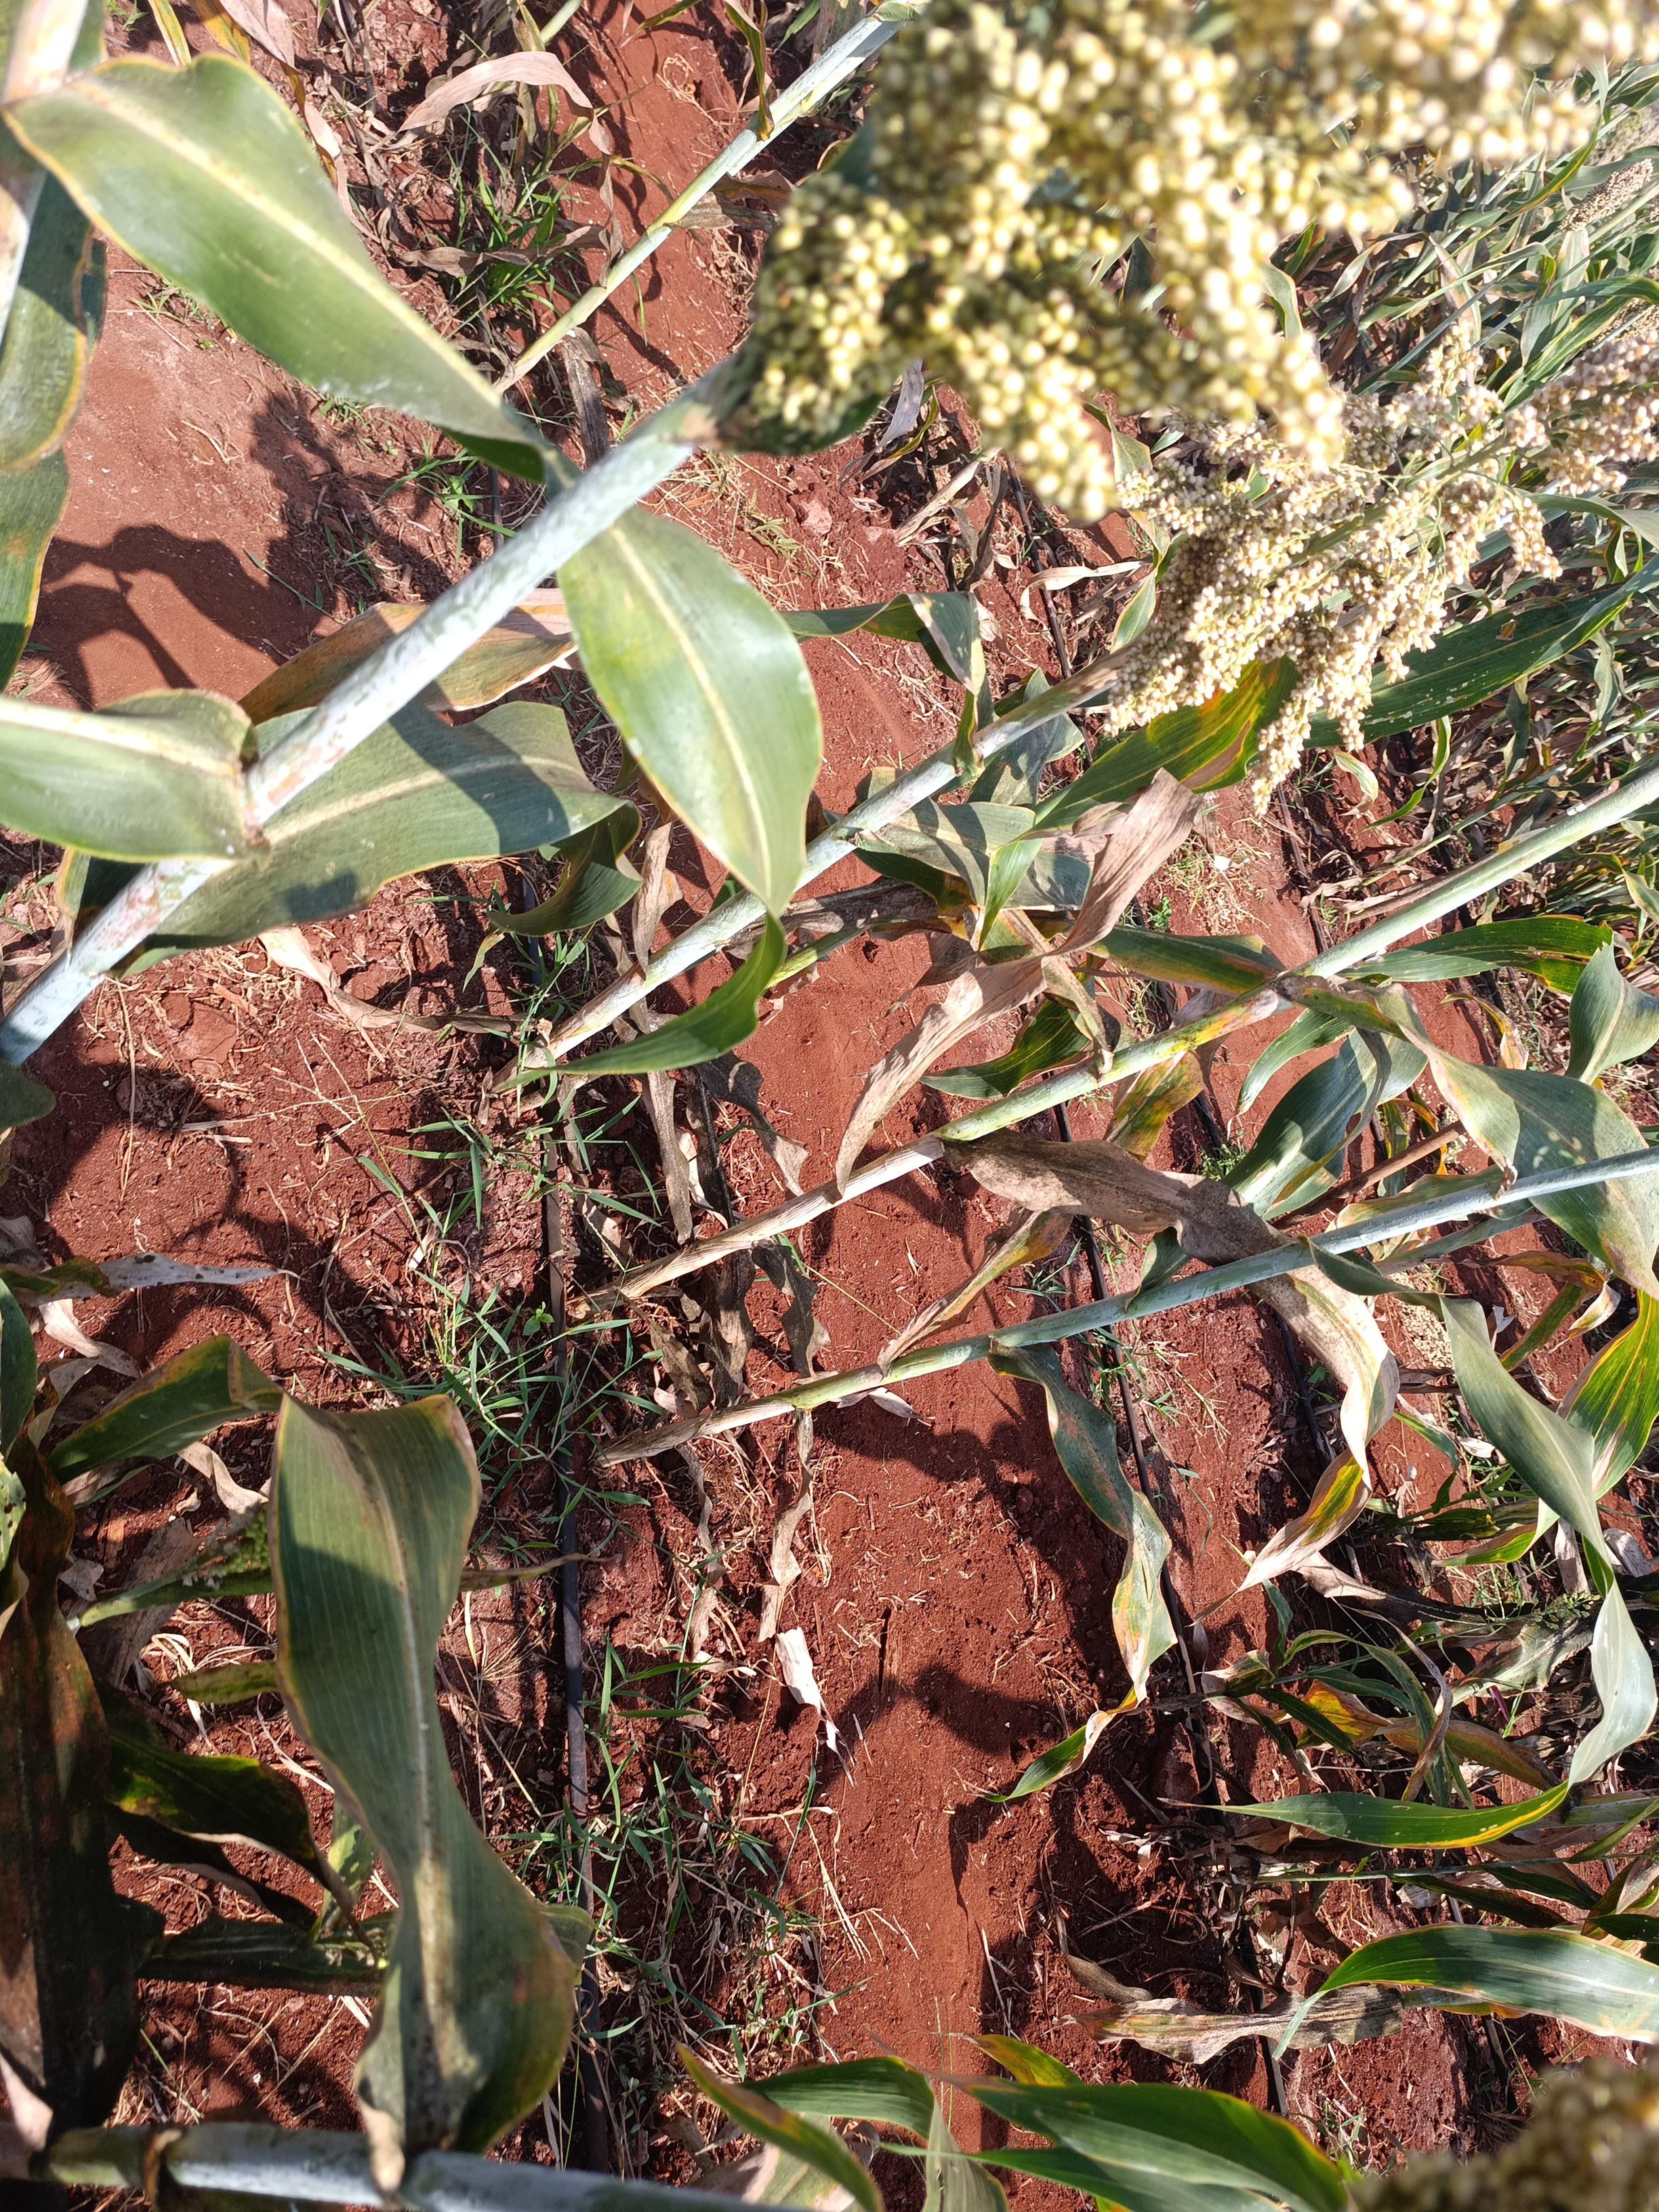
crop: sorghum
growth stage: filling grain
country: Kenya
